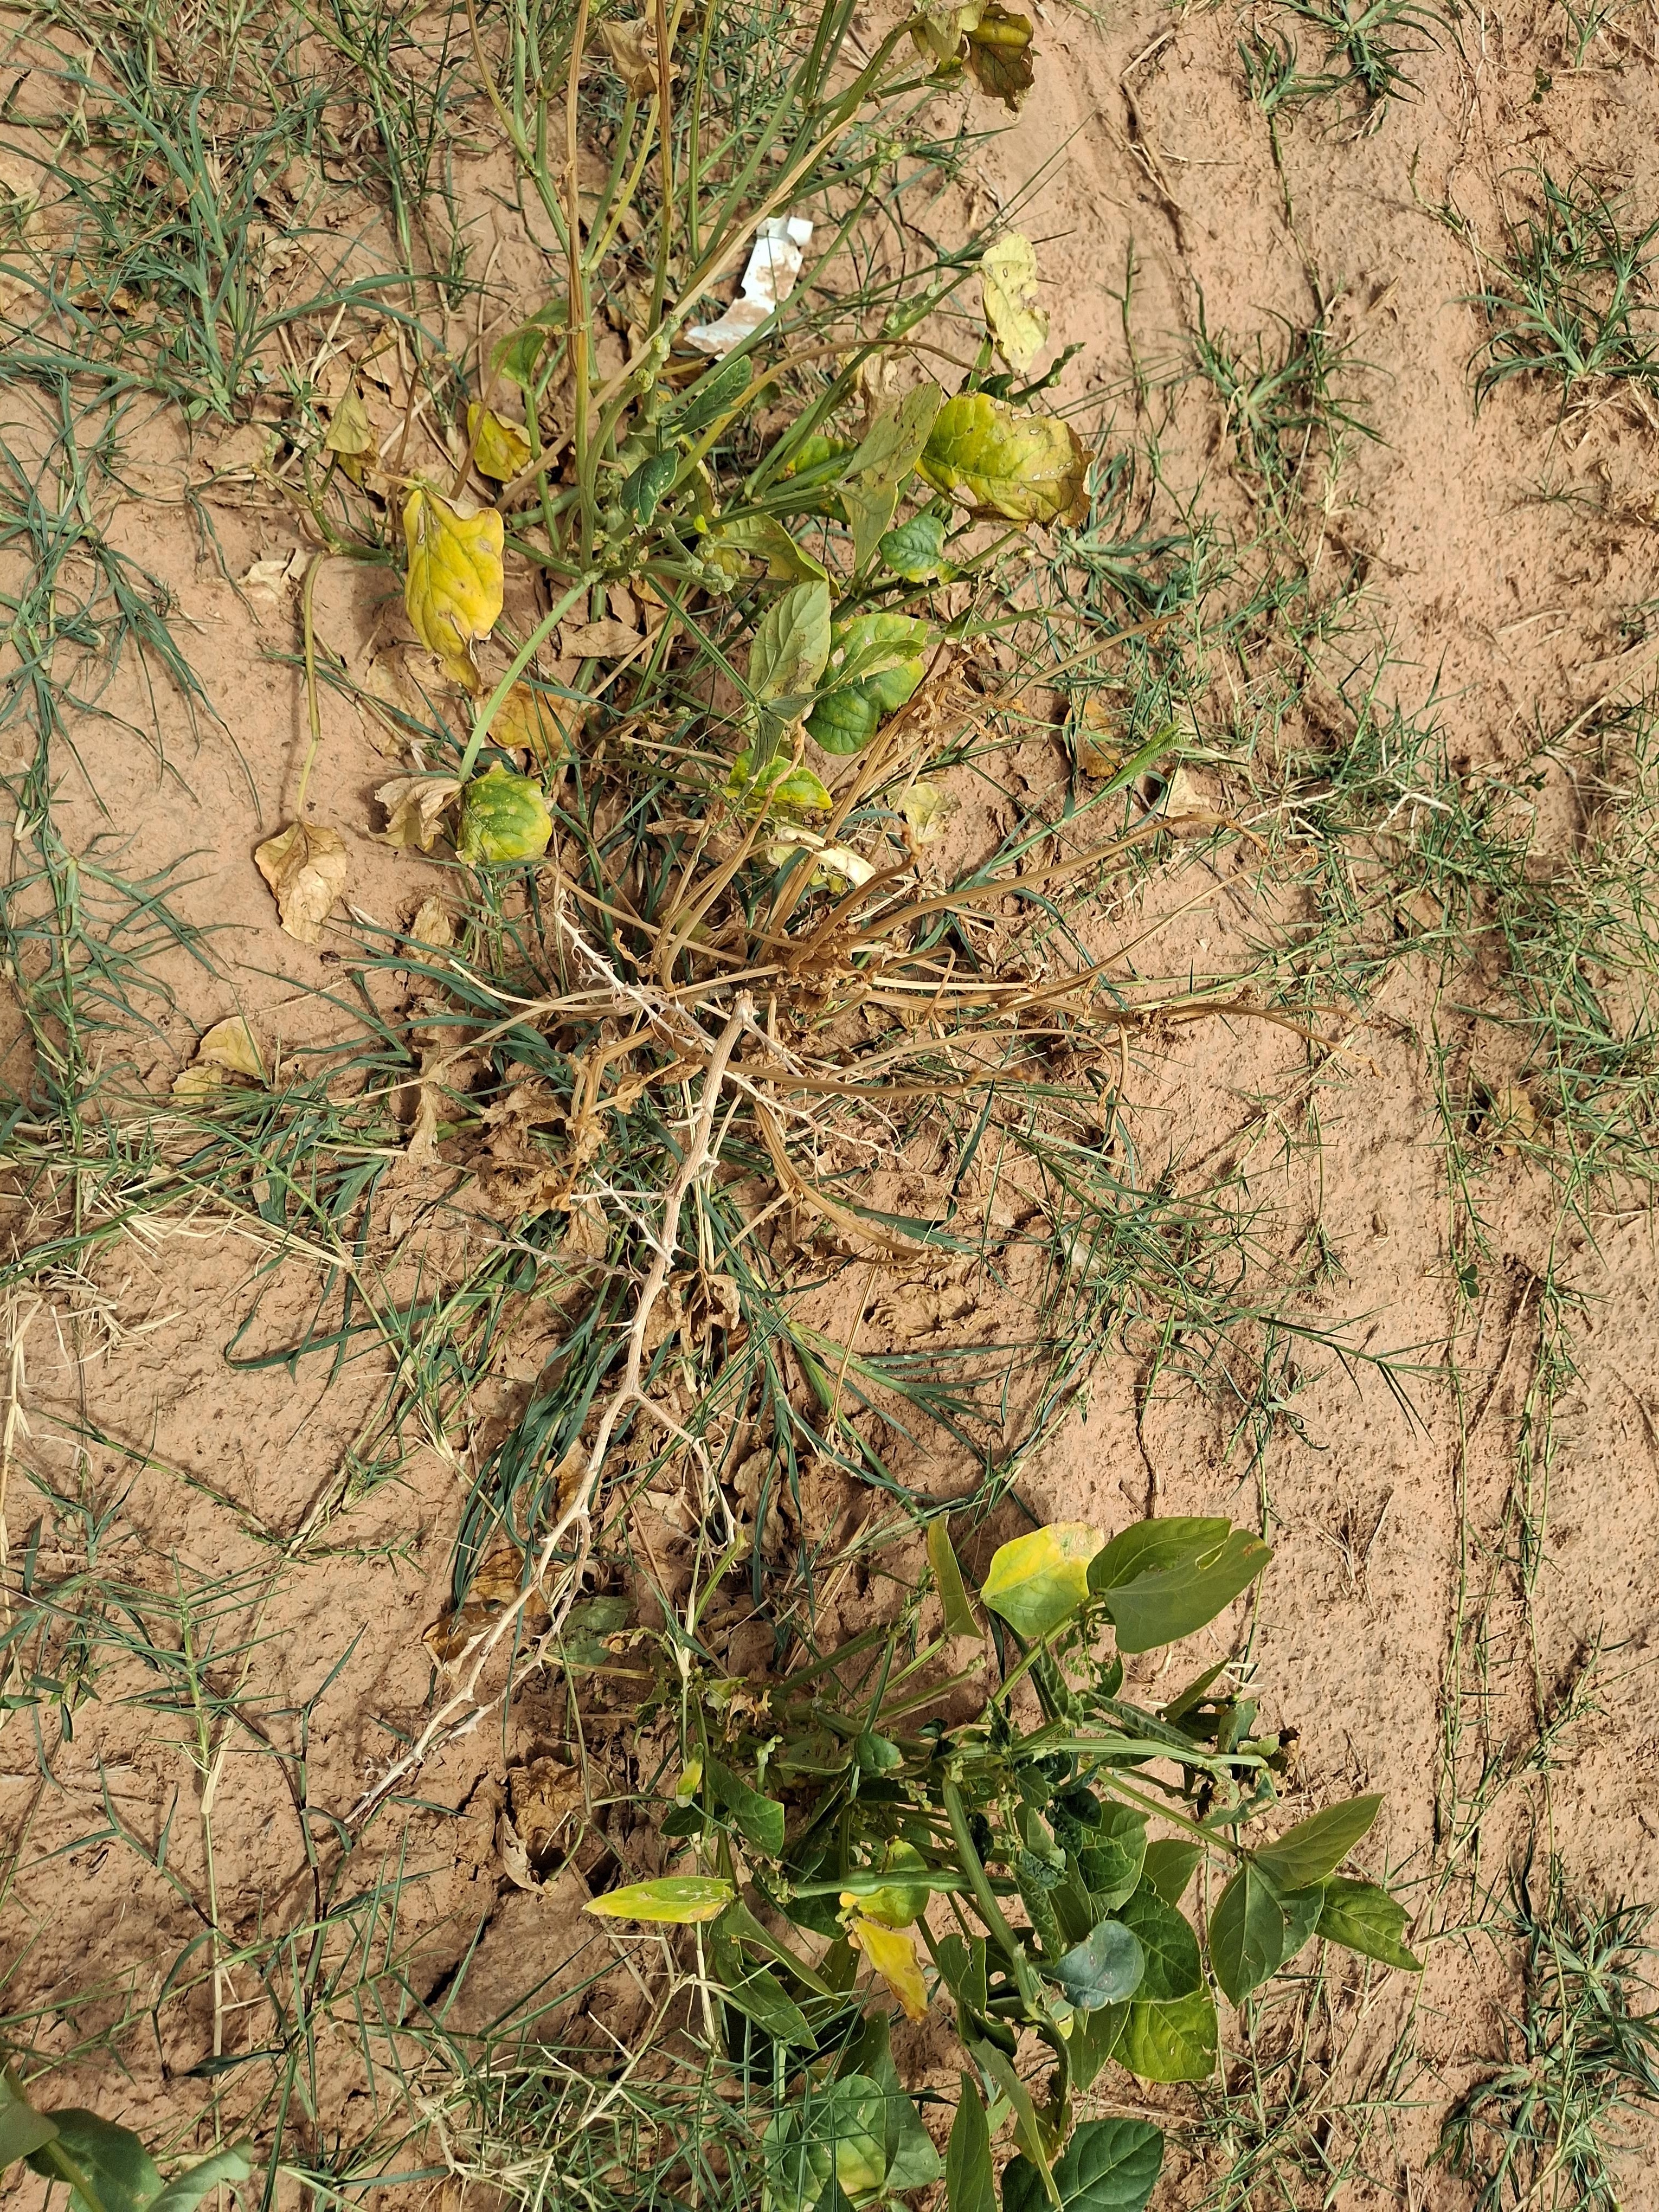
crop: cowpea
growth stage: harvest maturity
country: Nigeria
